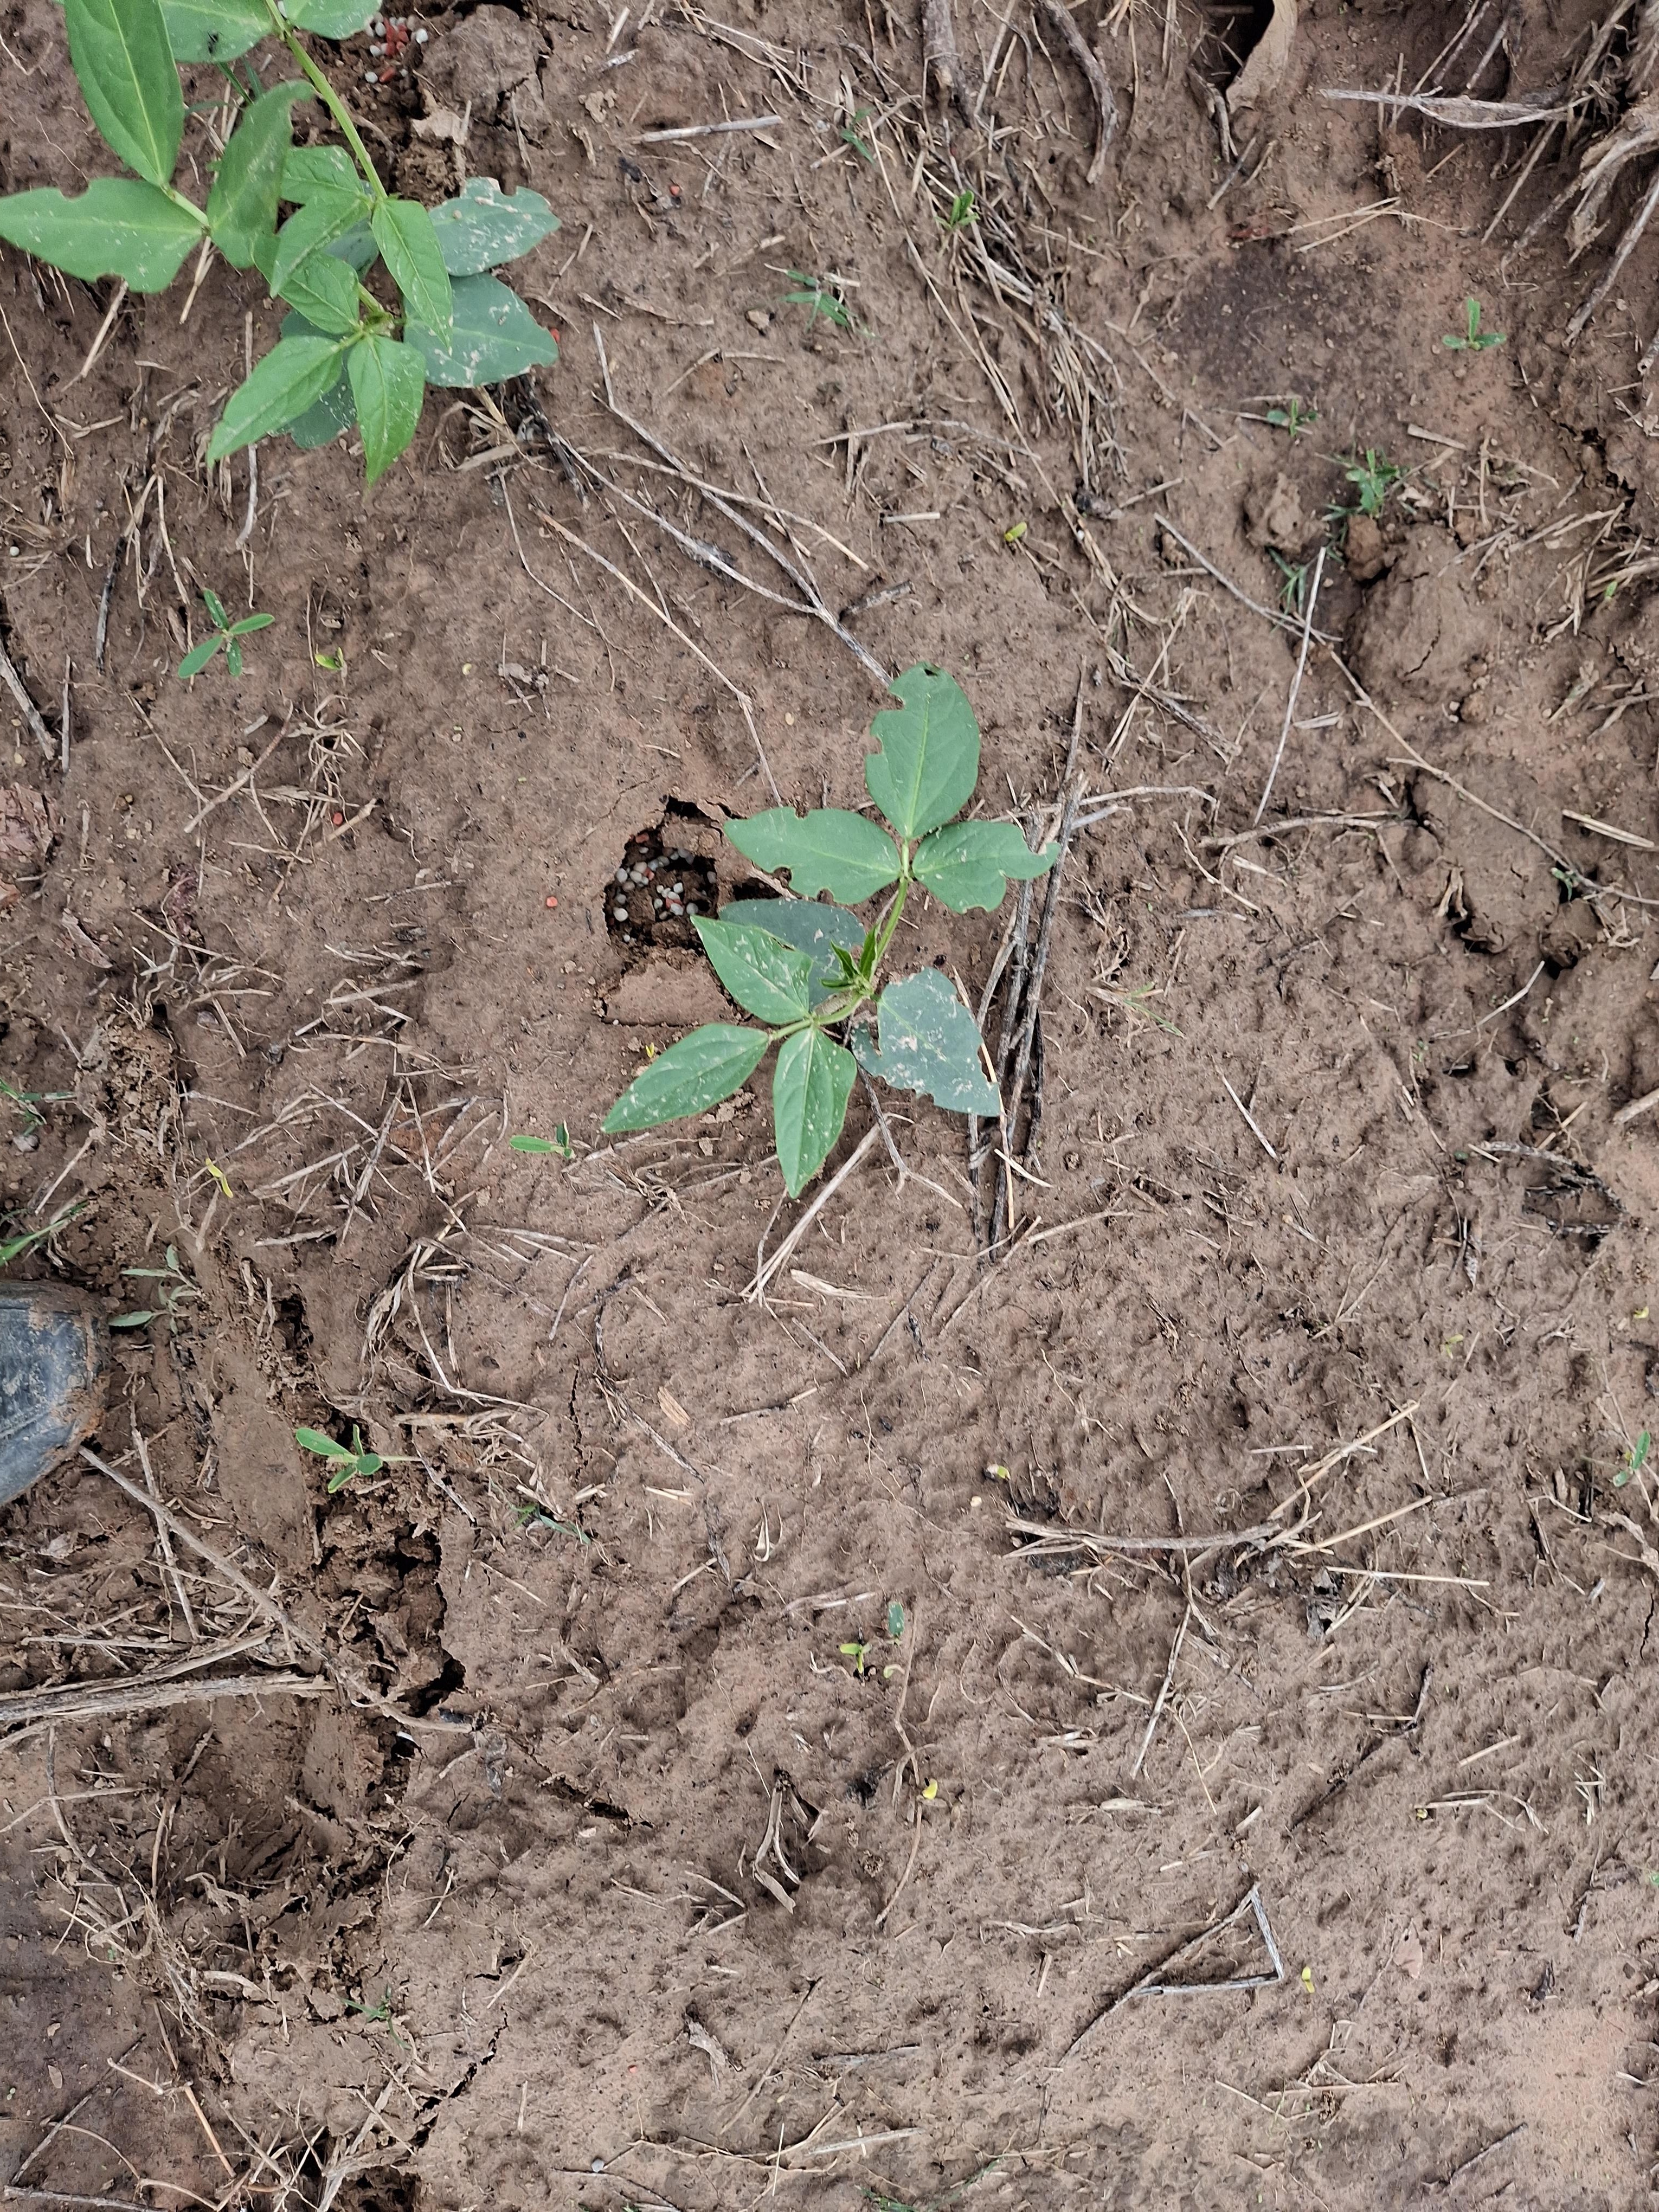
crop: cowpea
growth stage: emergence
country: Nigeria
